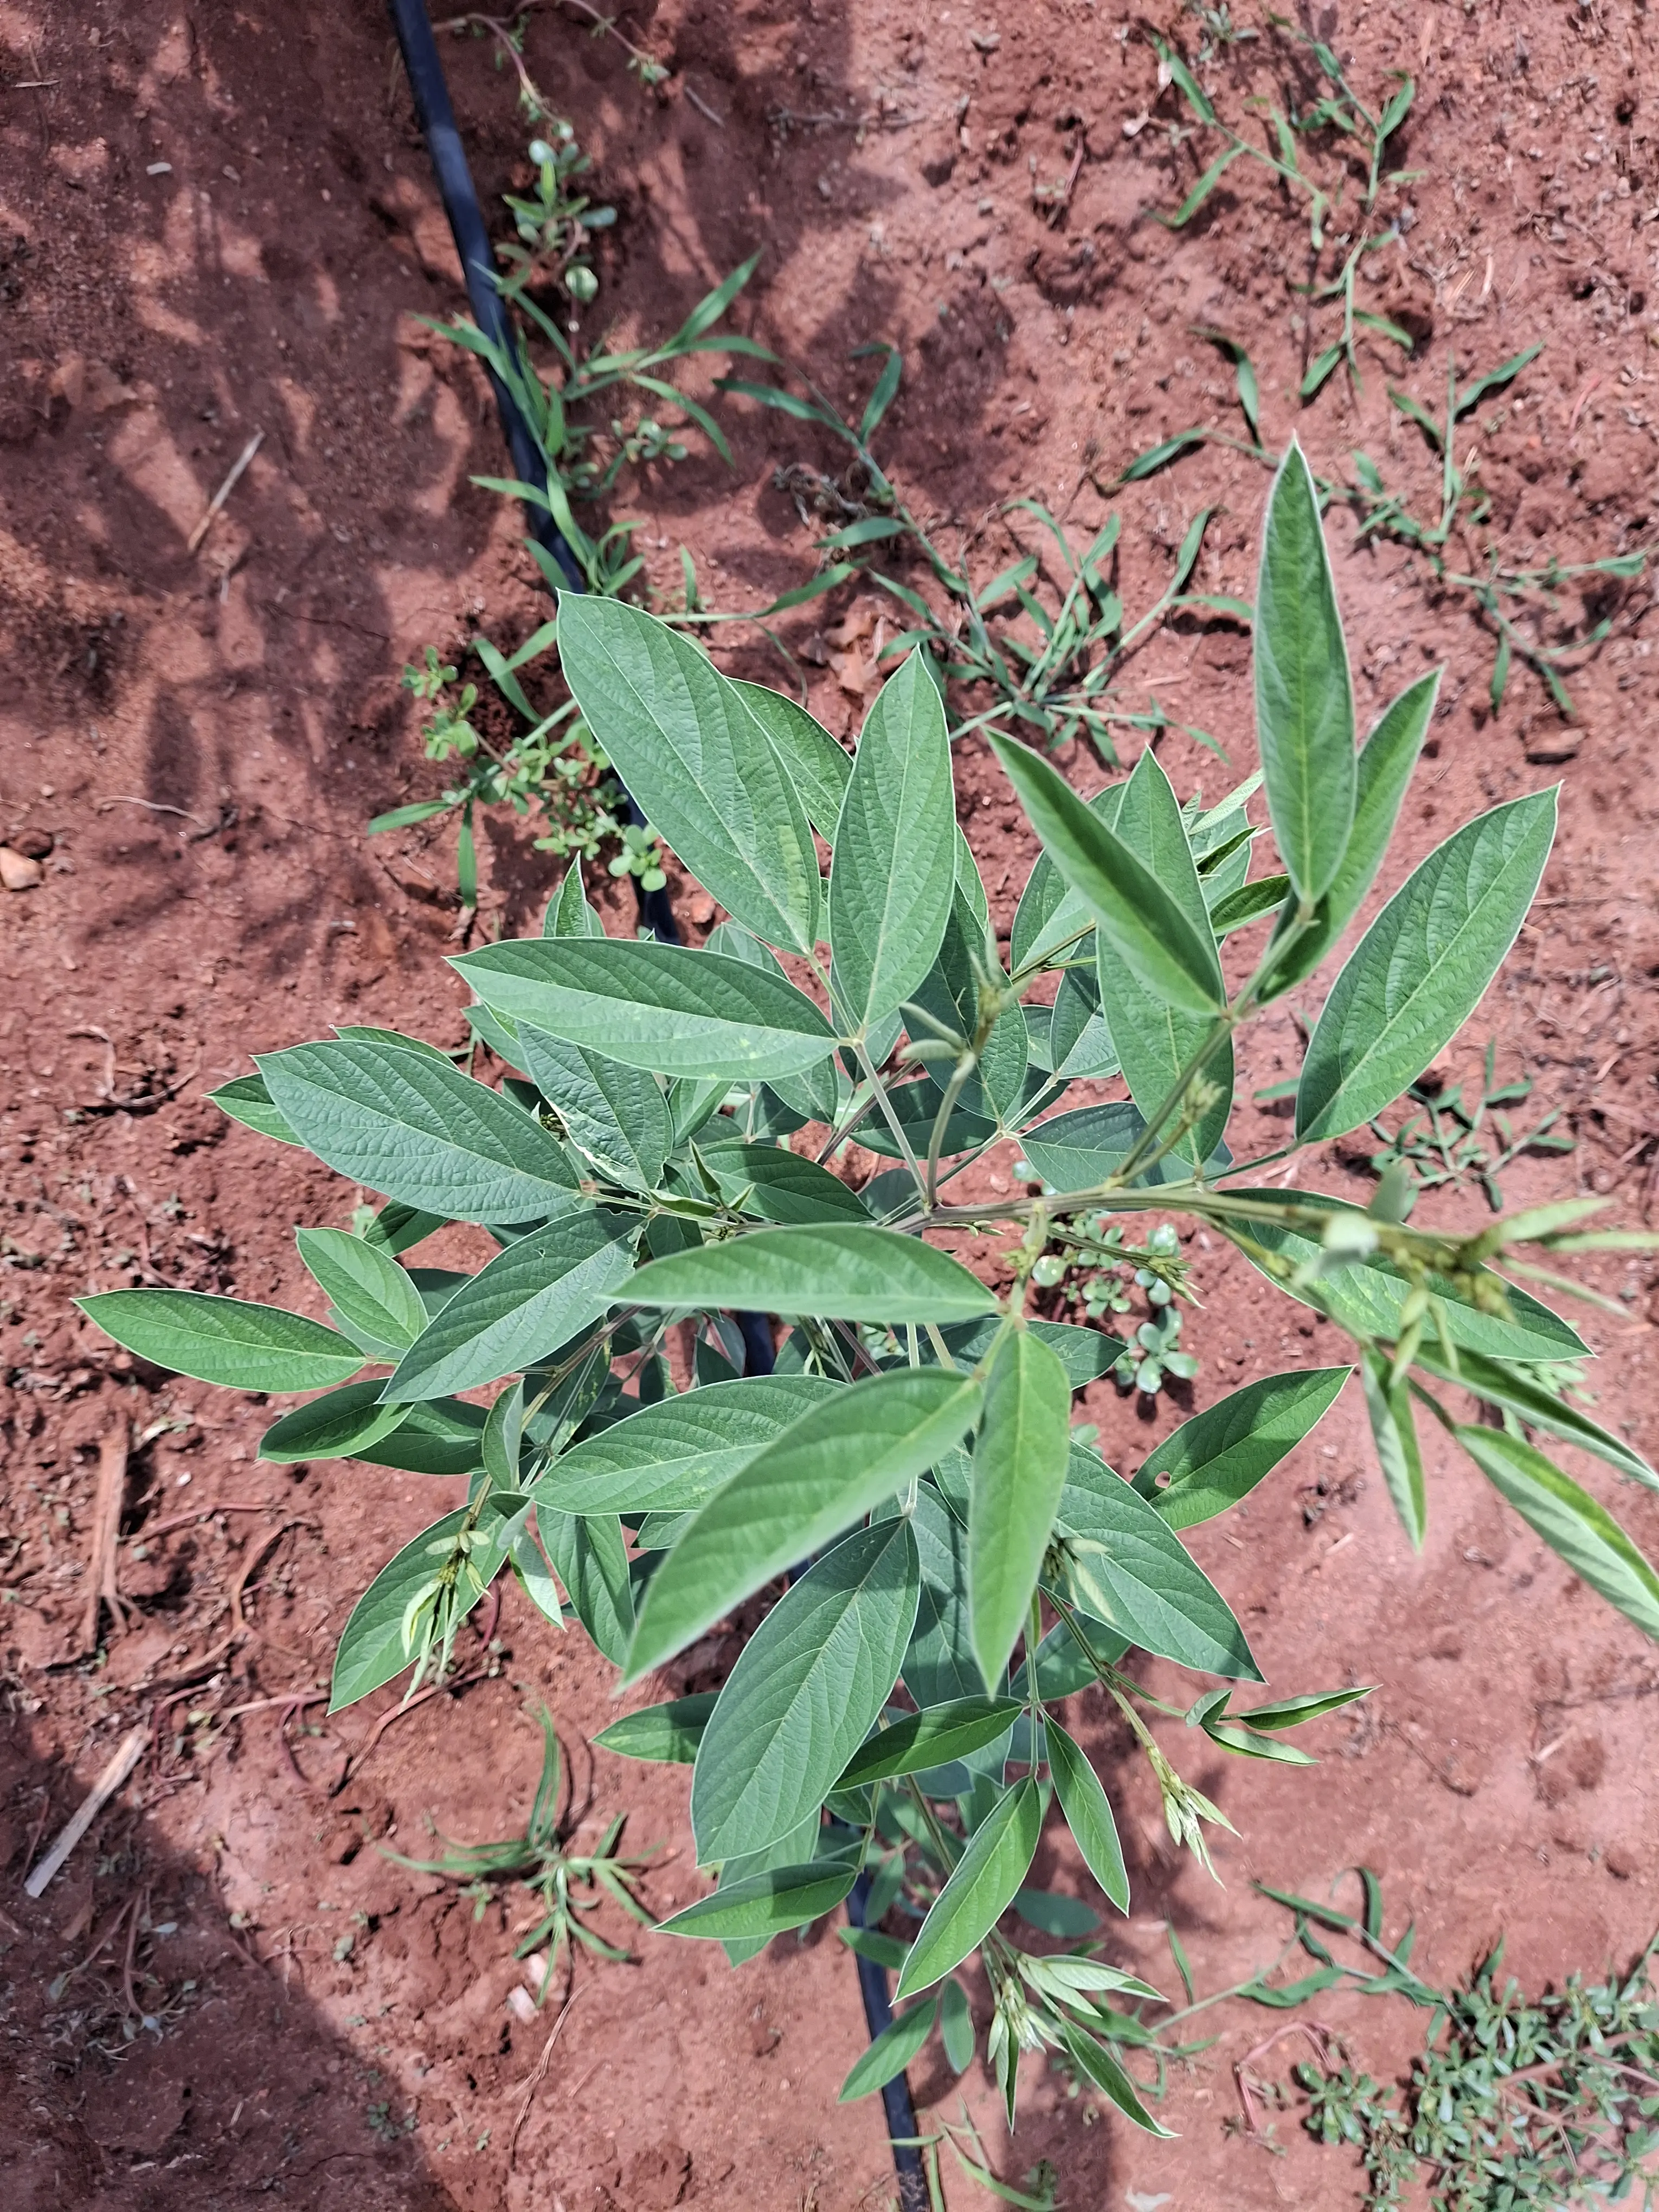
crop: pigeonpea
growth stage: vegetative
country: Kenya
